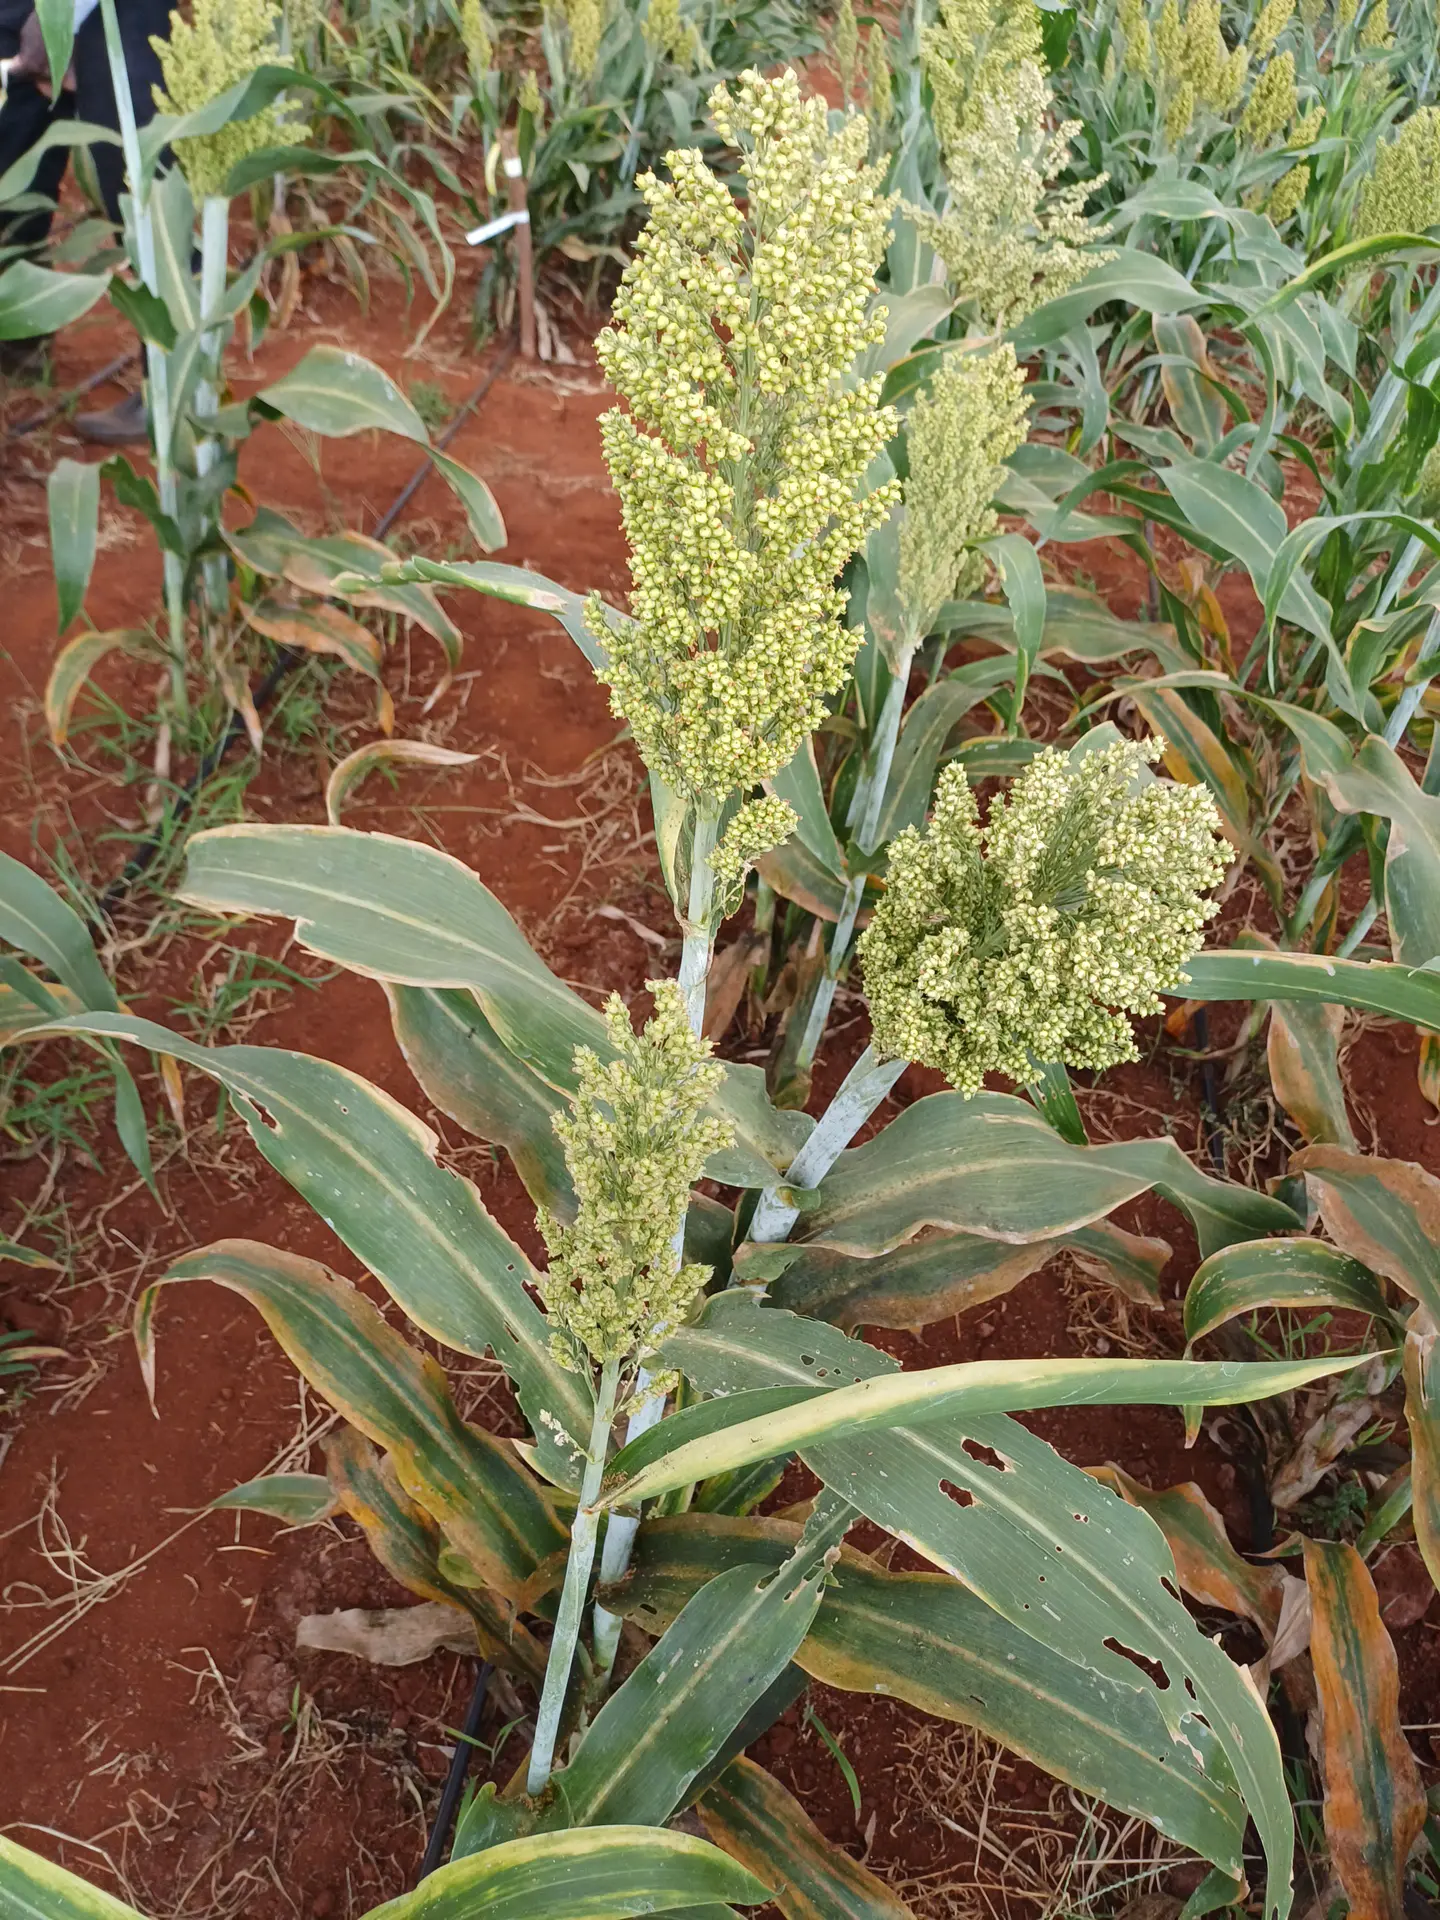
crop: sorghum
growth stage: filling grain
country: Kenya
